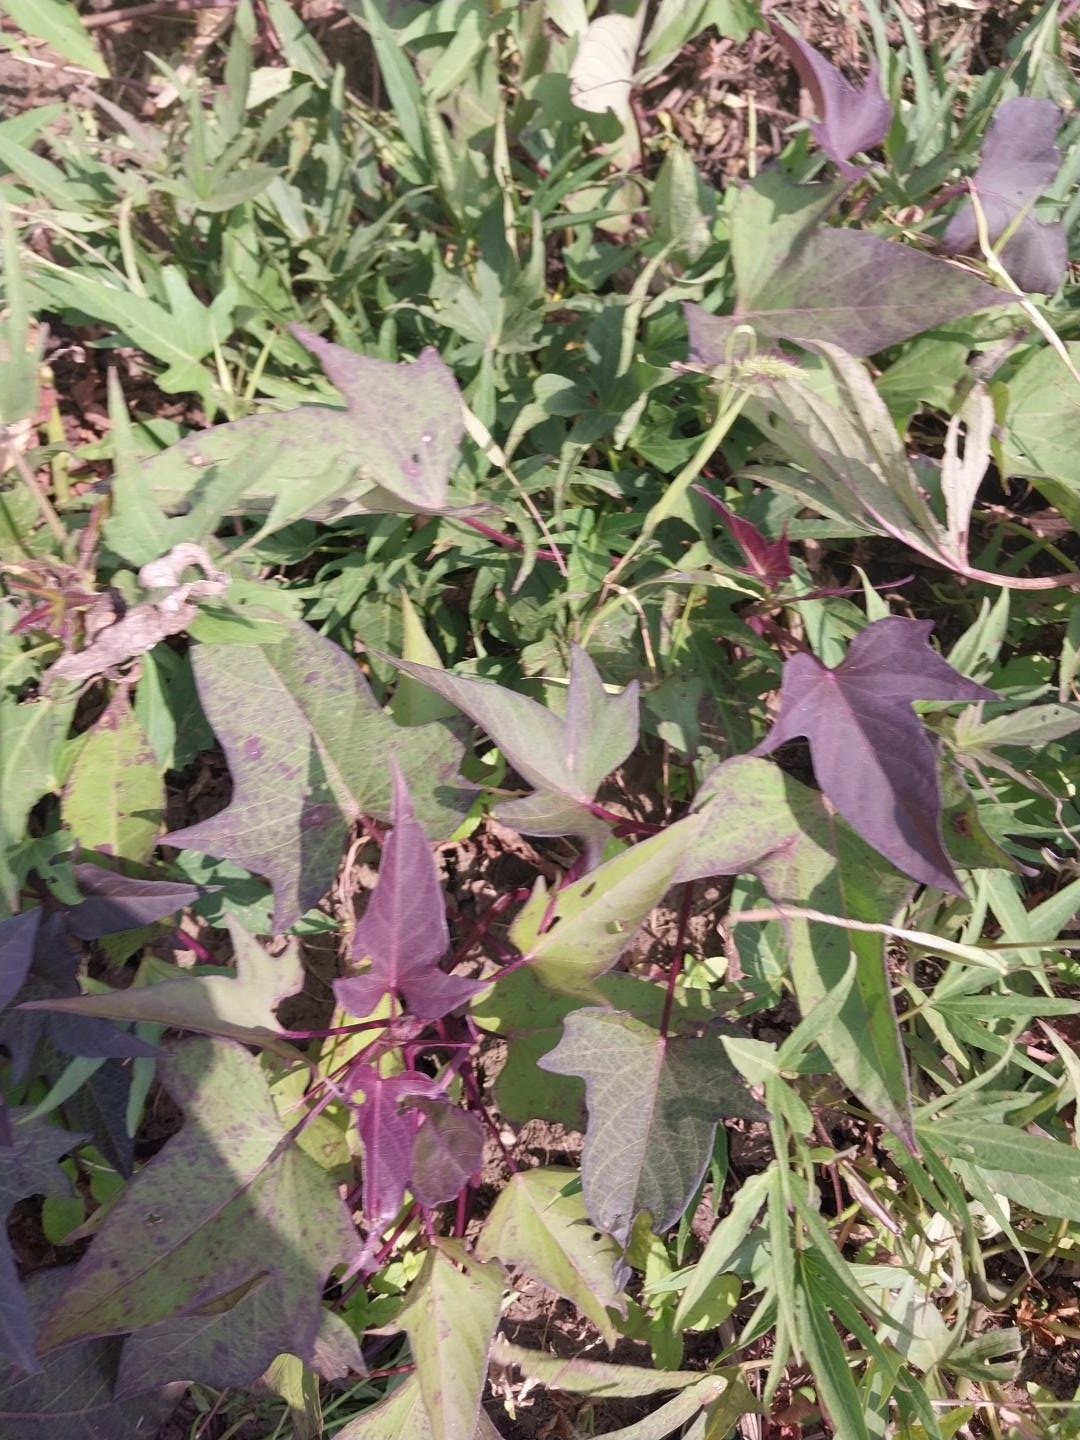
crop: sweet potato
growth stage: flowering
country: Tanzania
